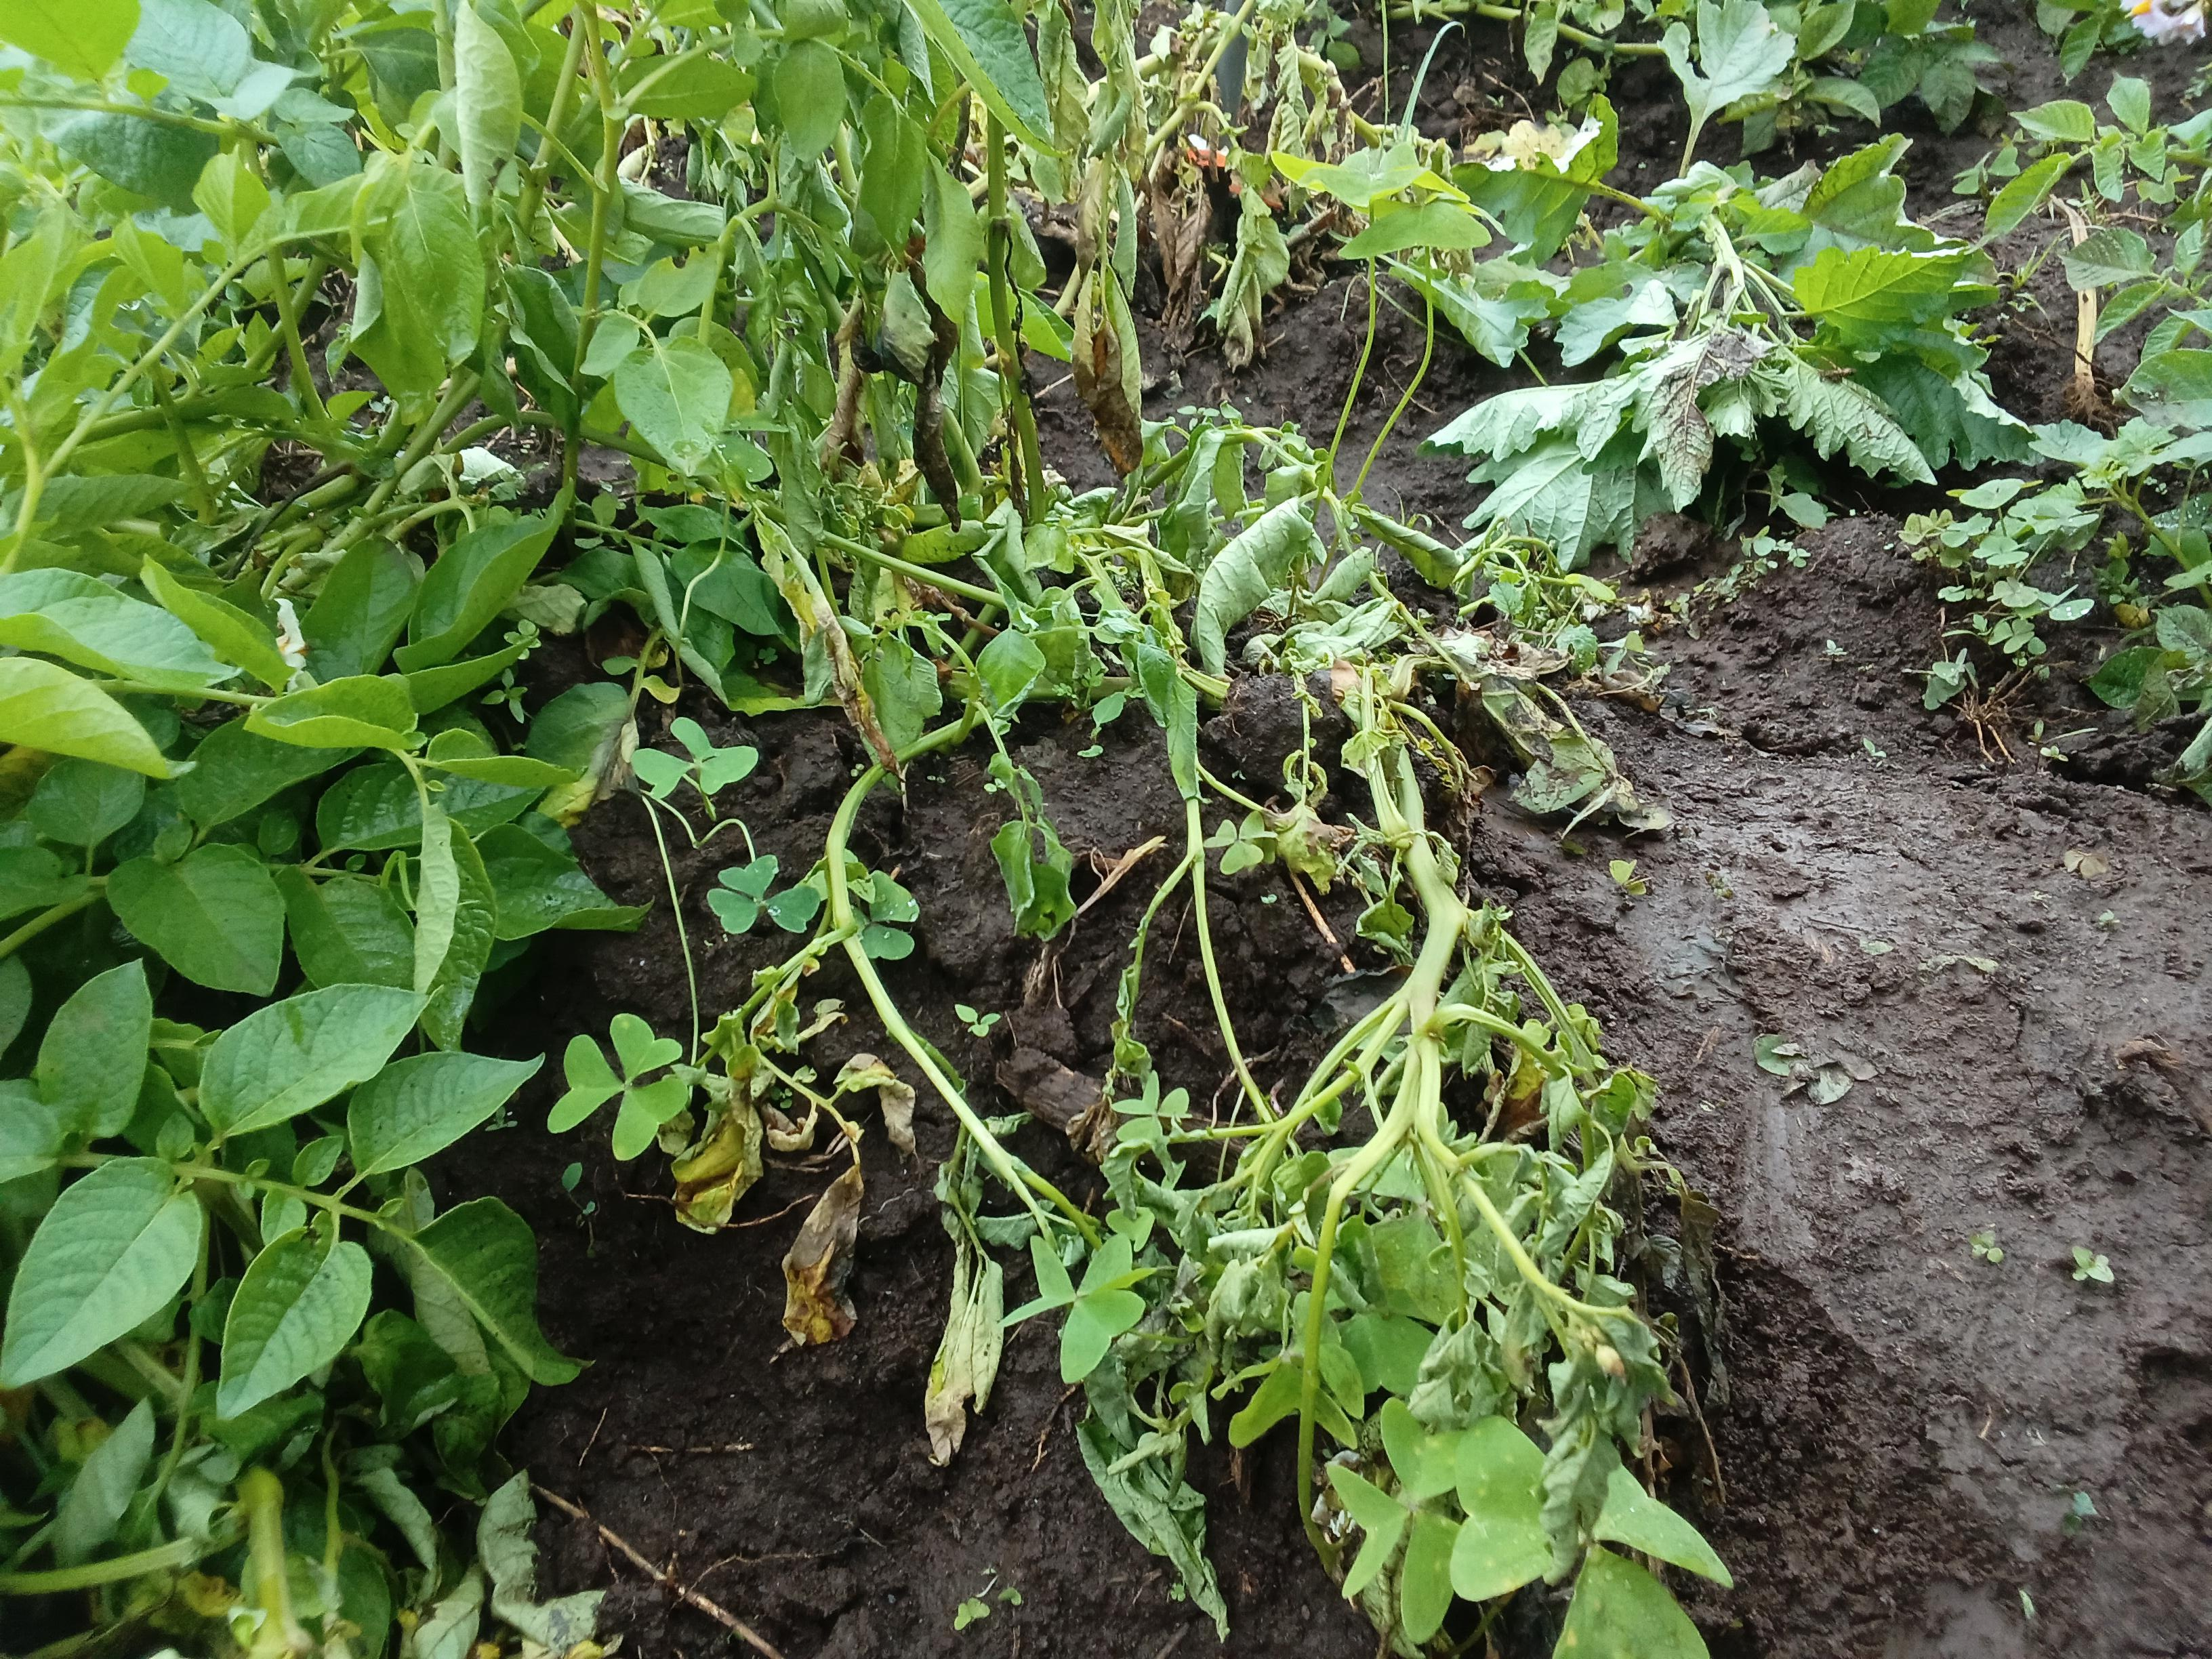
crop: potato
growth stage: vegetative
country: Kenya
